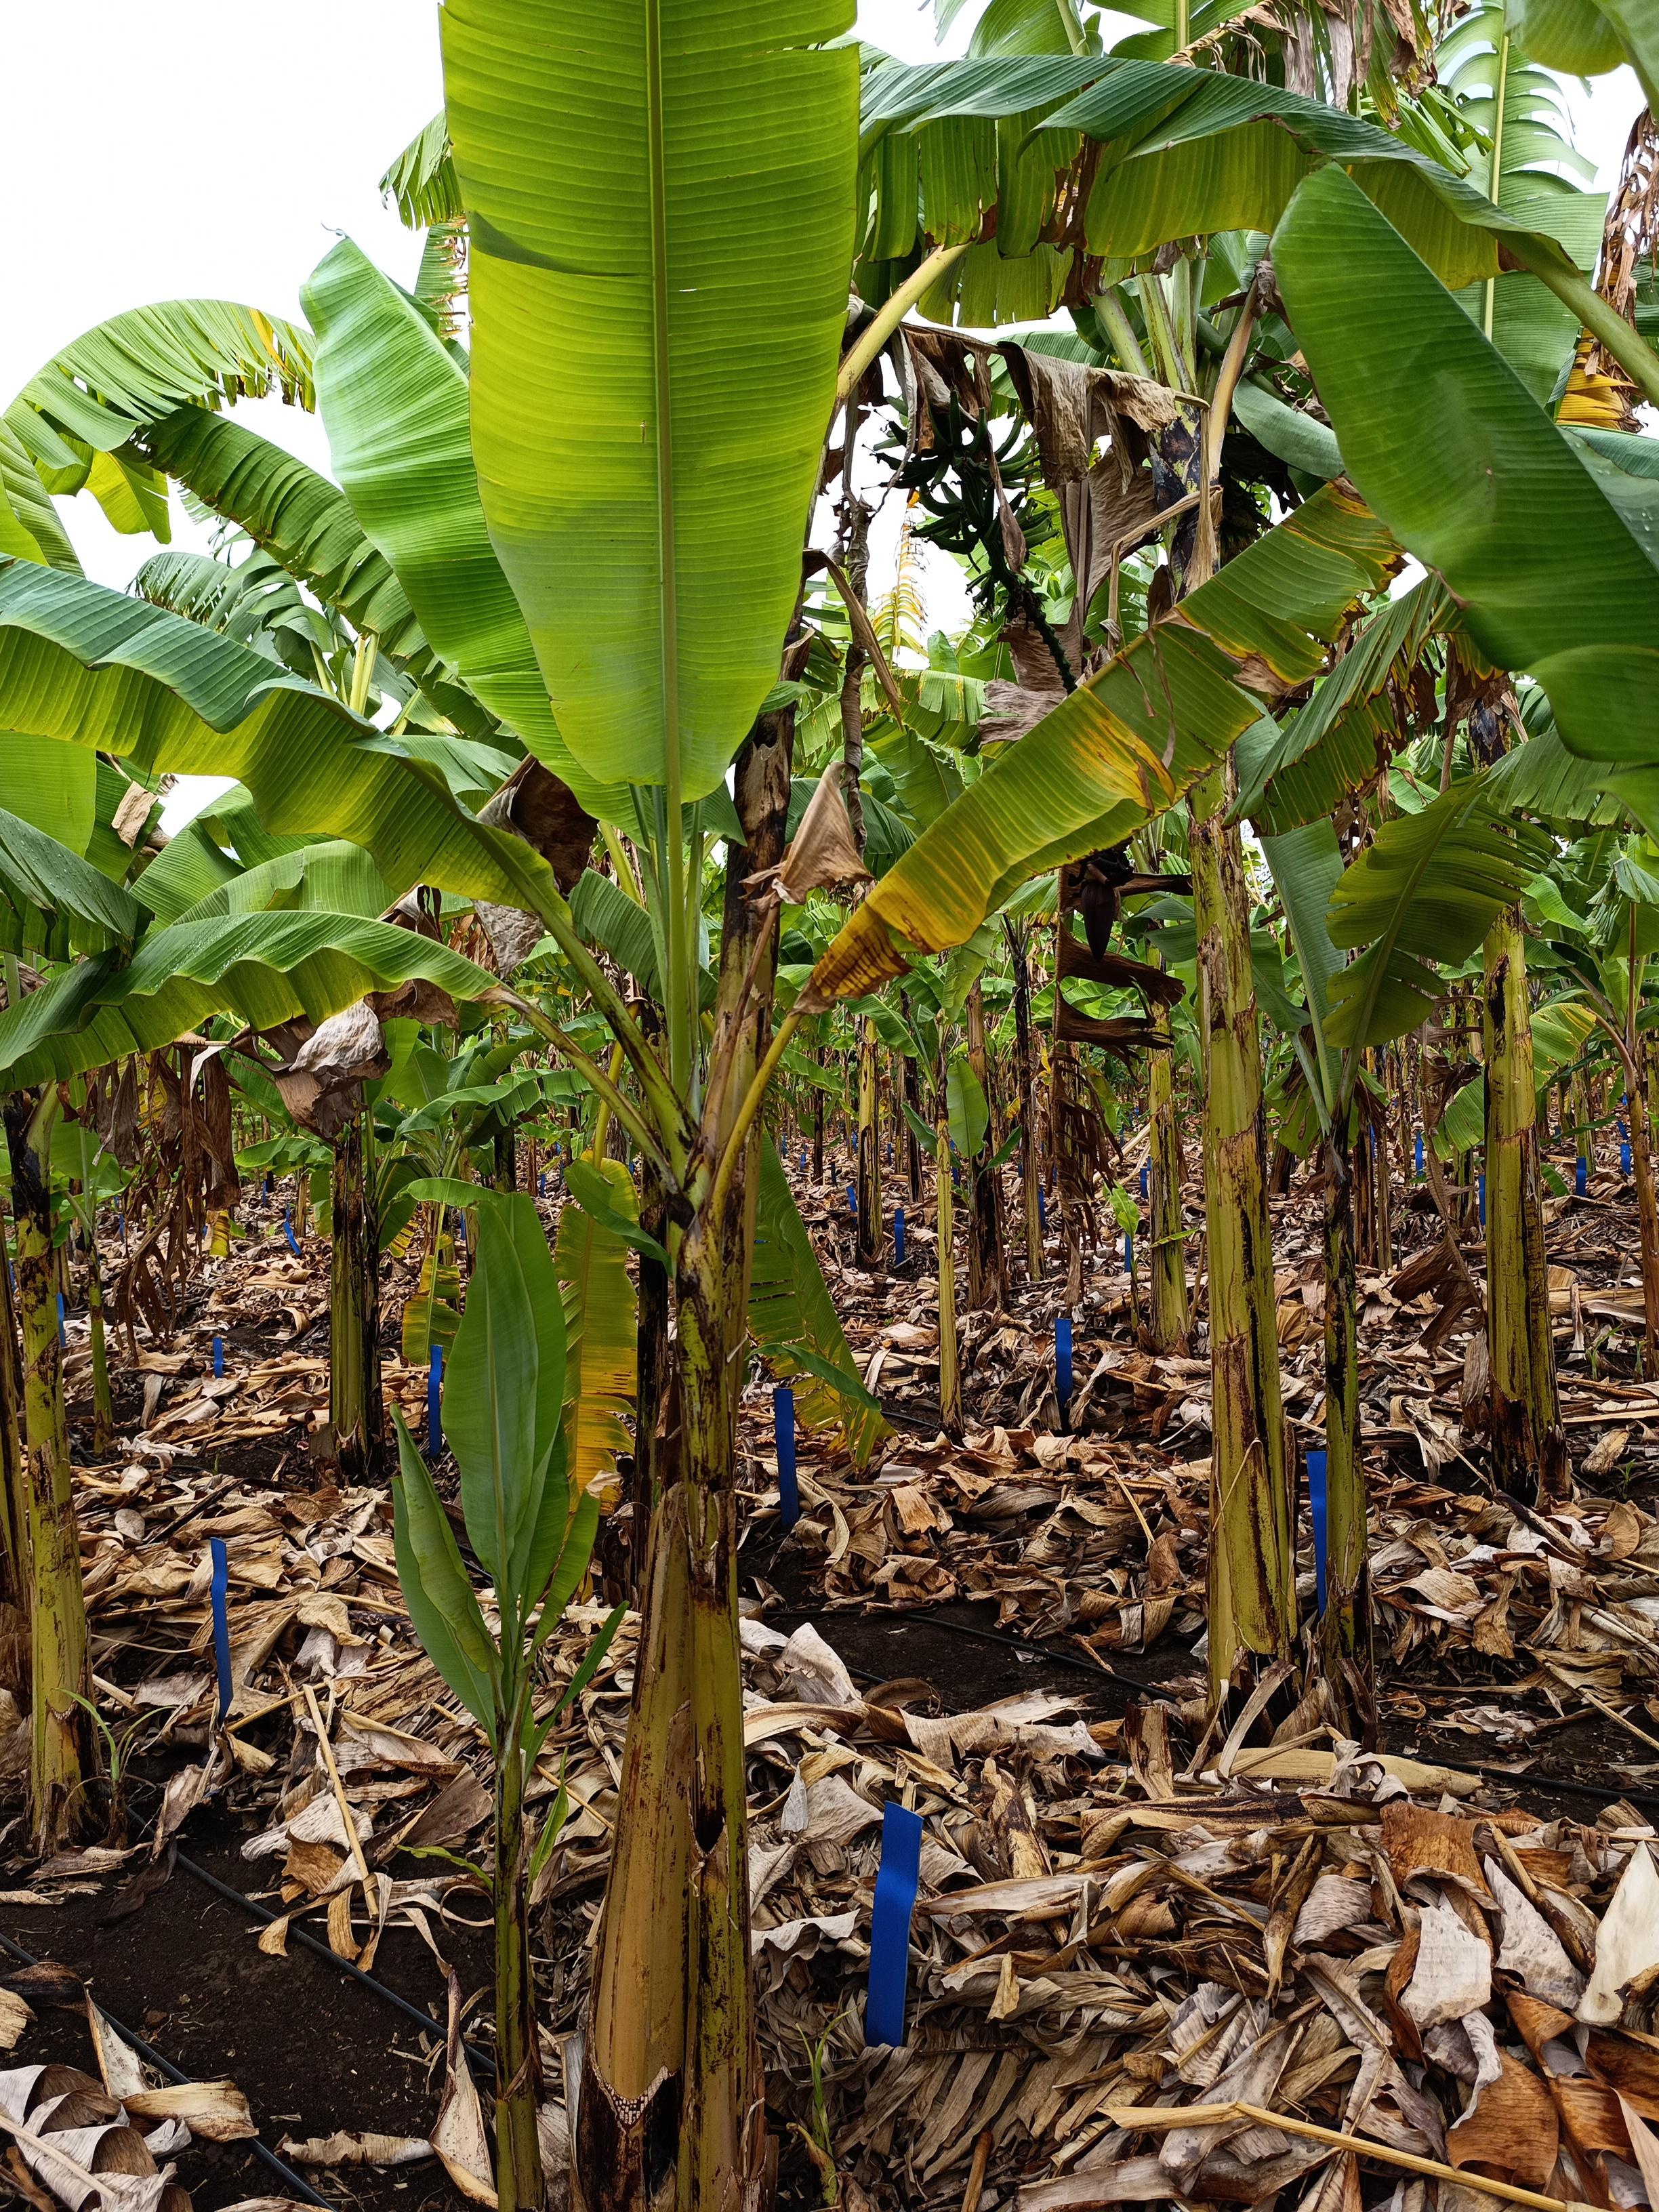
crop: banana
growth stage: development fruit
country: Tanzania
